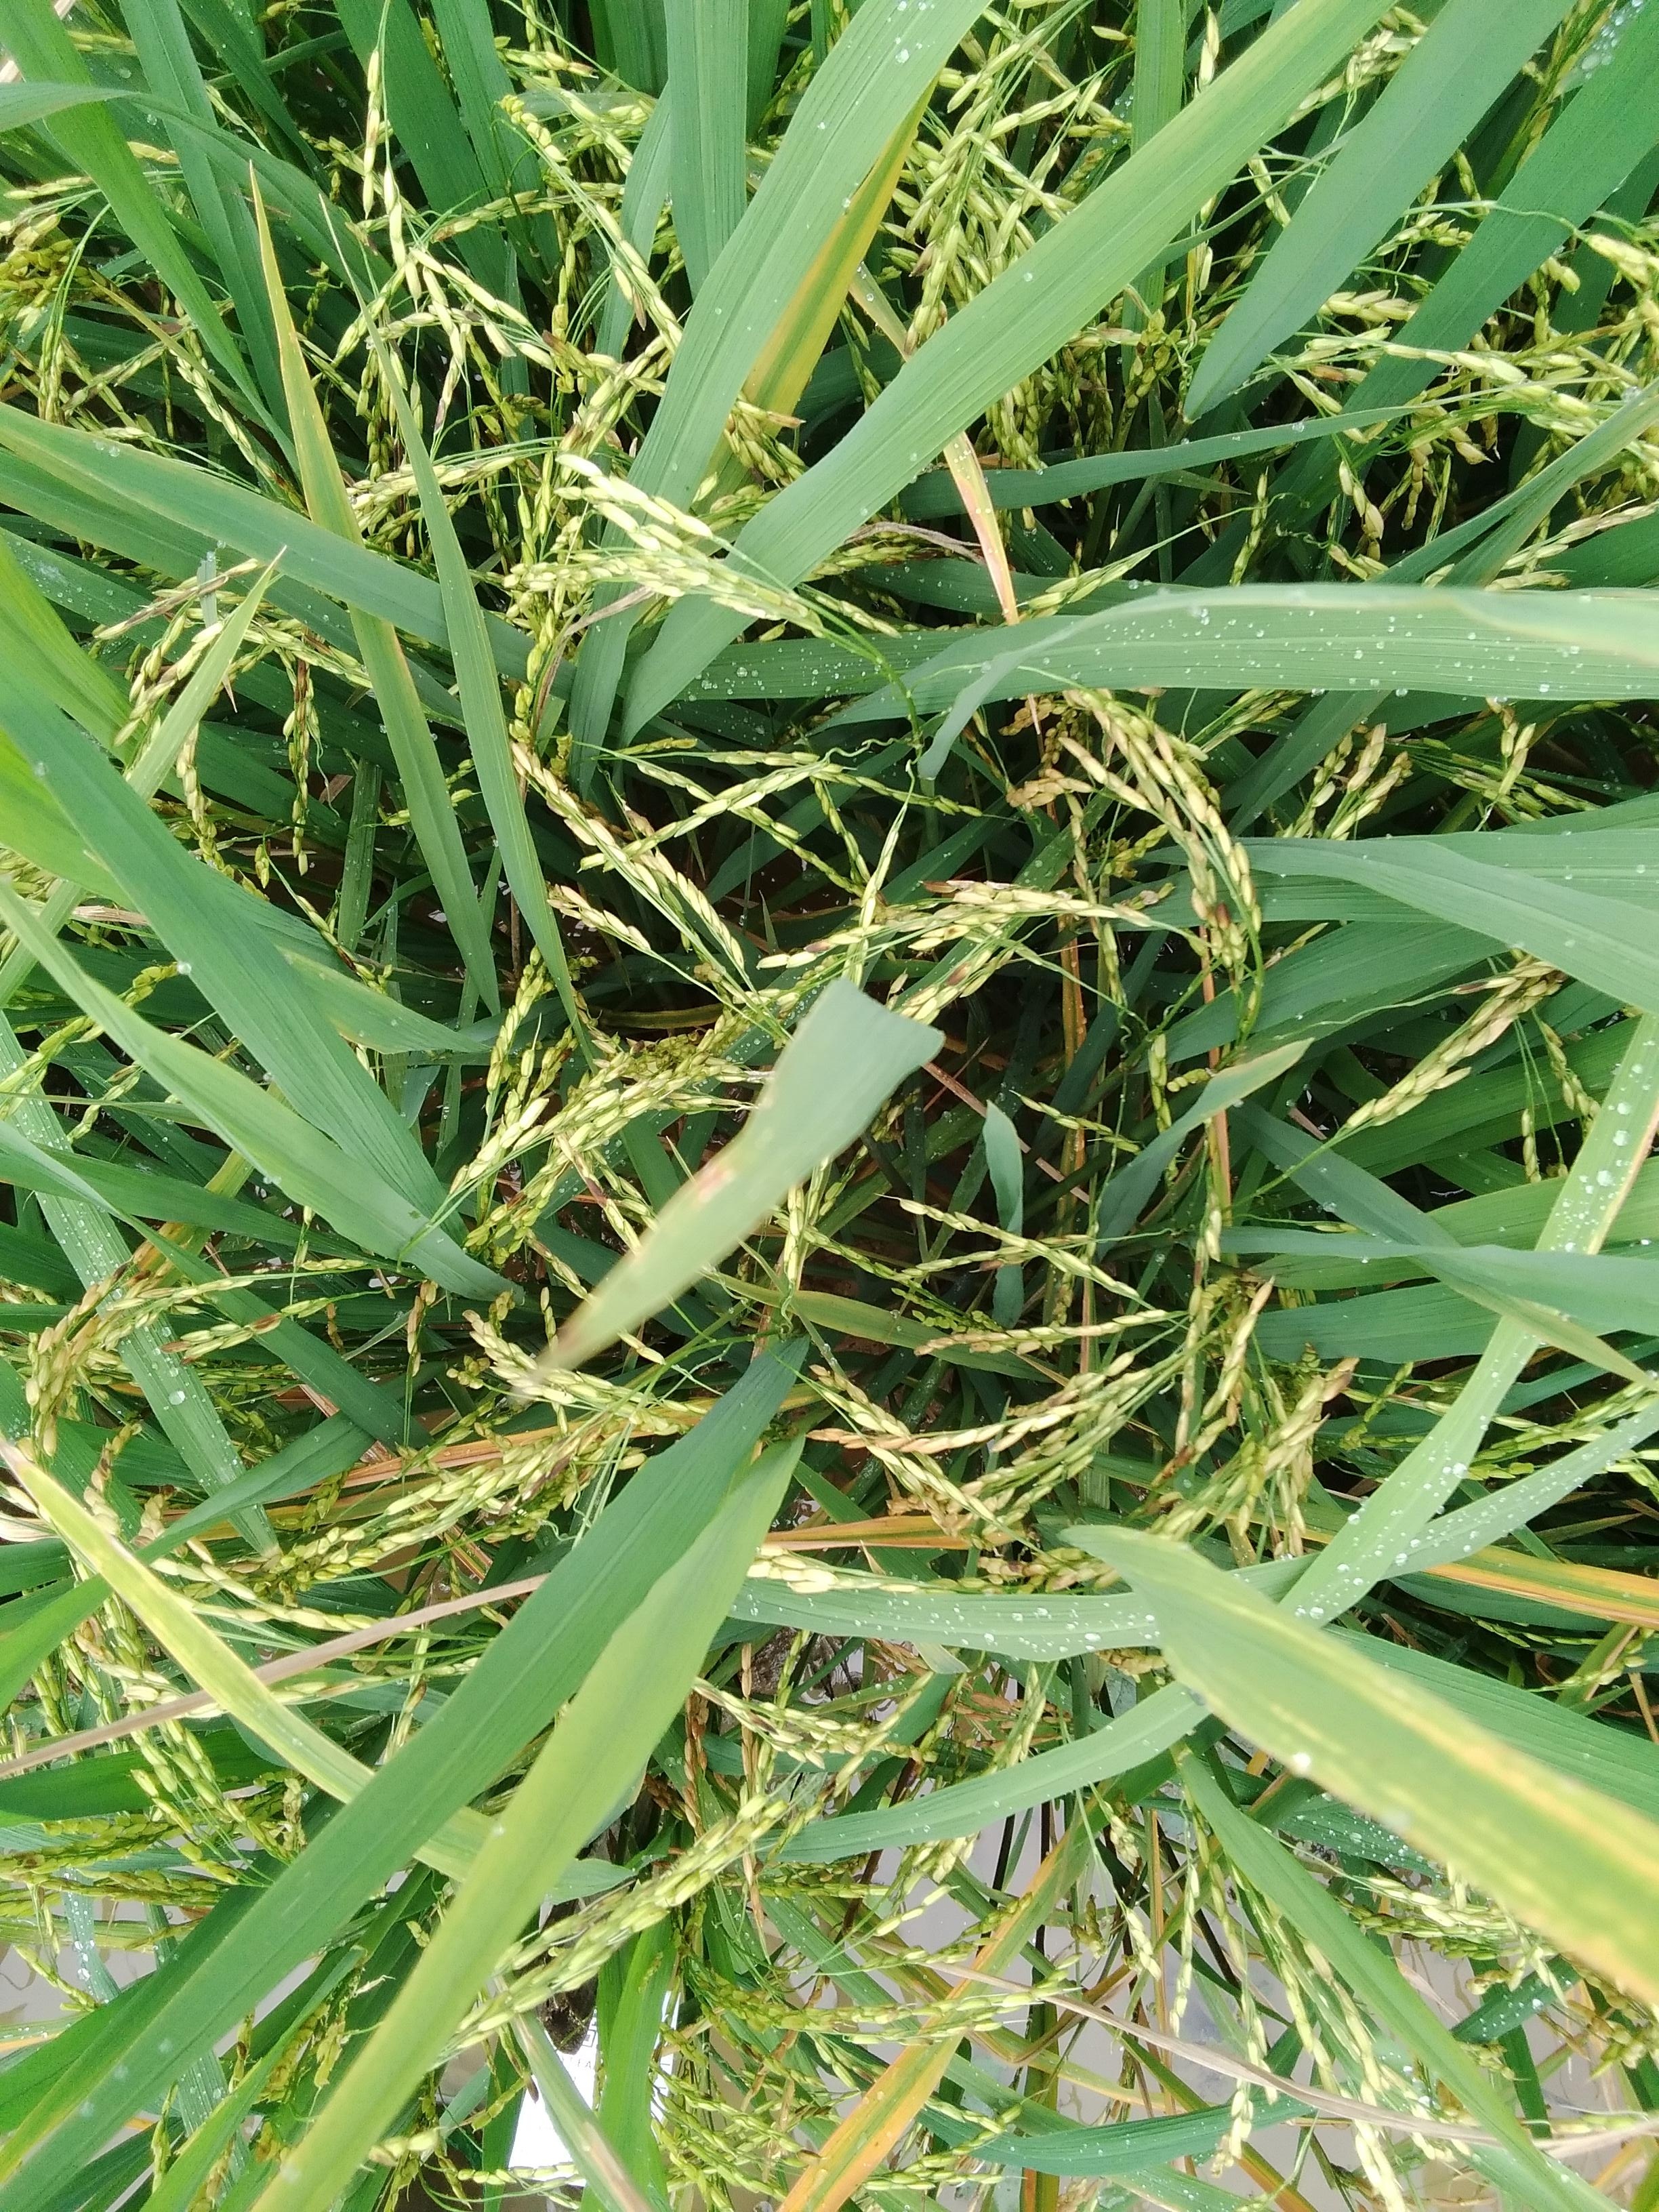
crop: rice
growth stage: ripening
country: Nigeria
